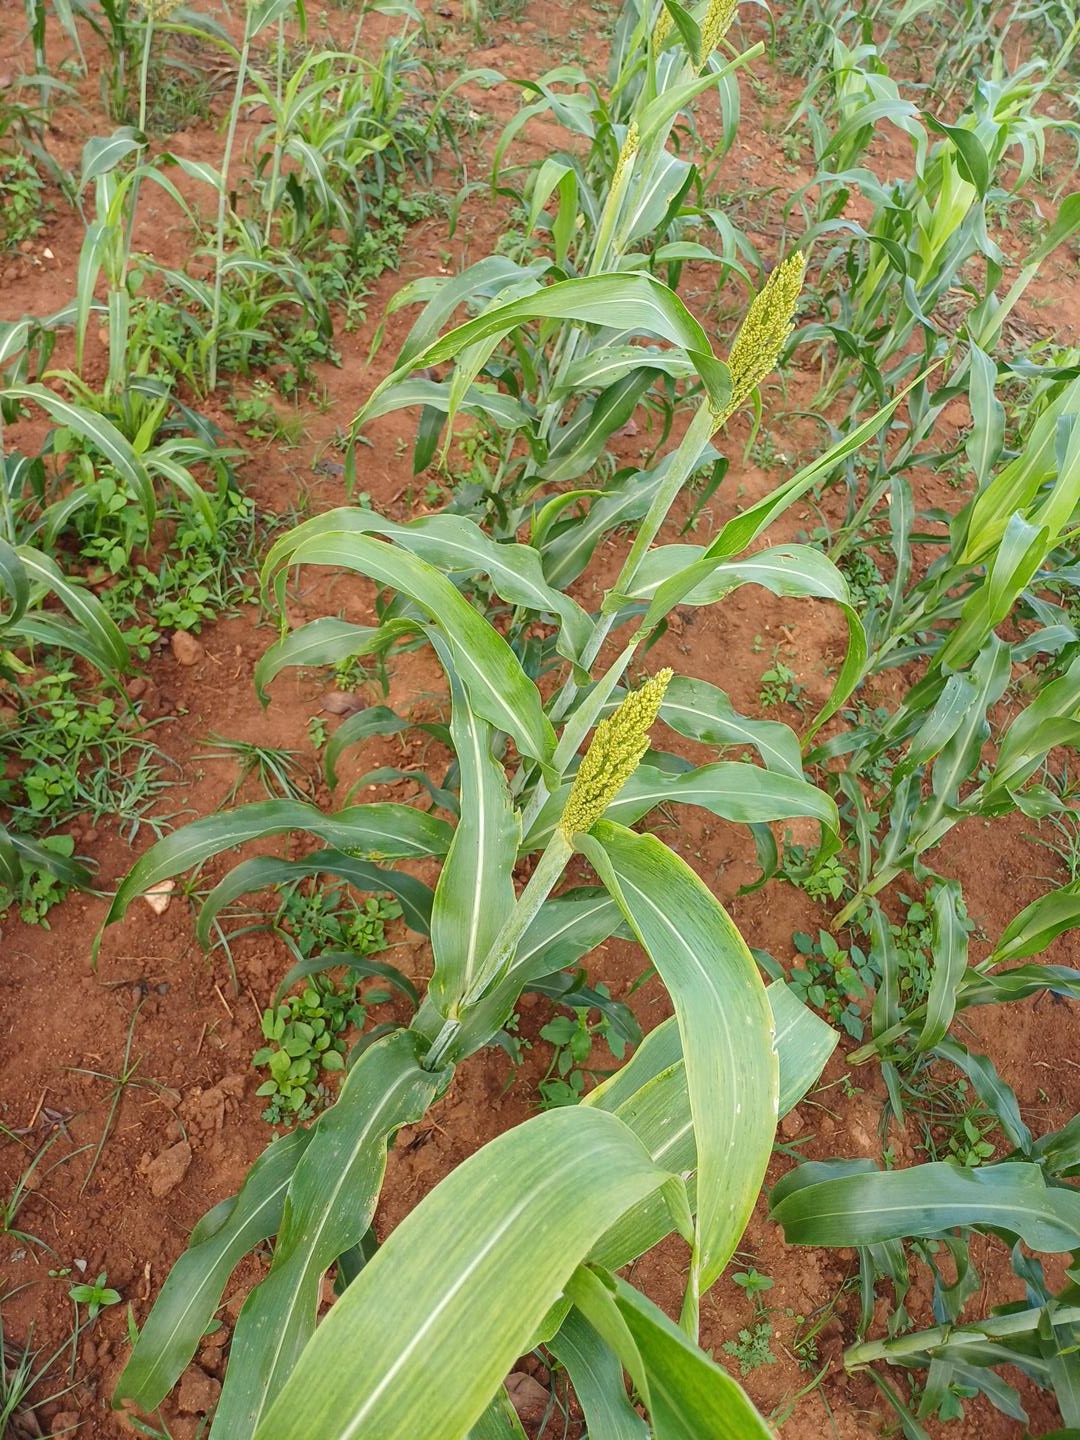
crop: sorghum
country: Kenya
